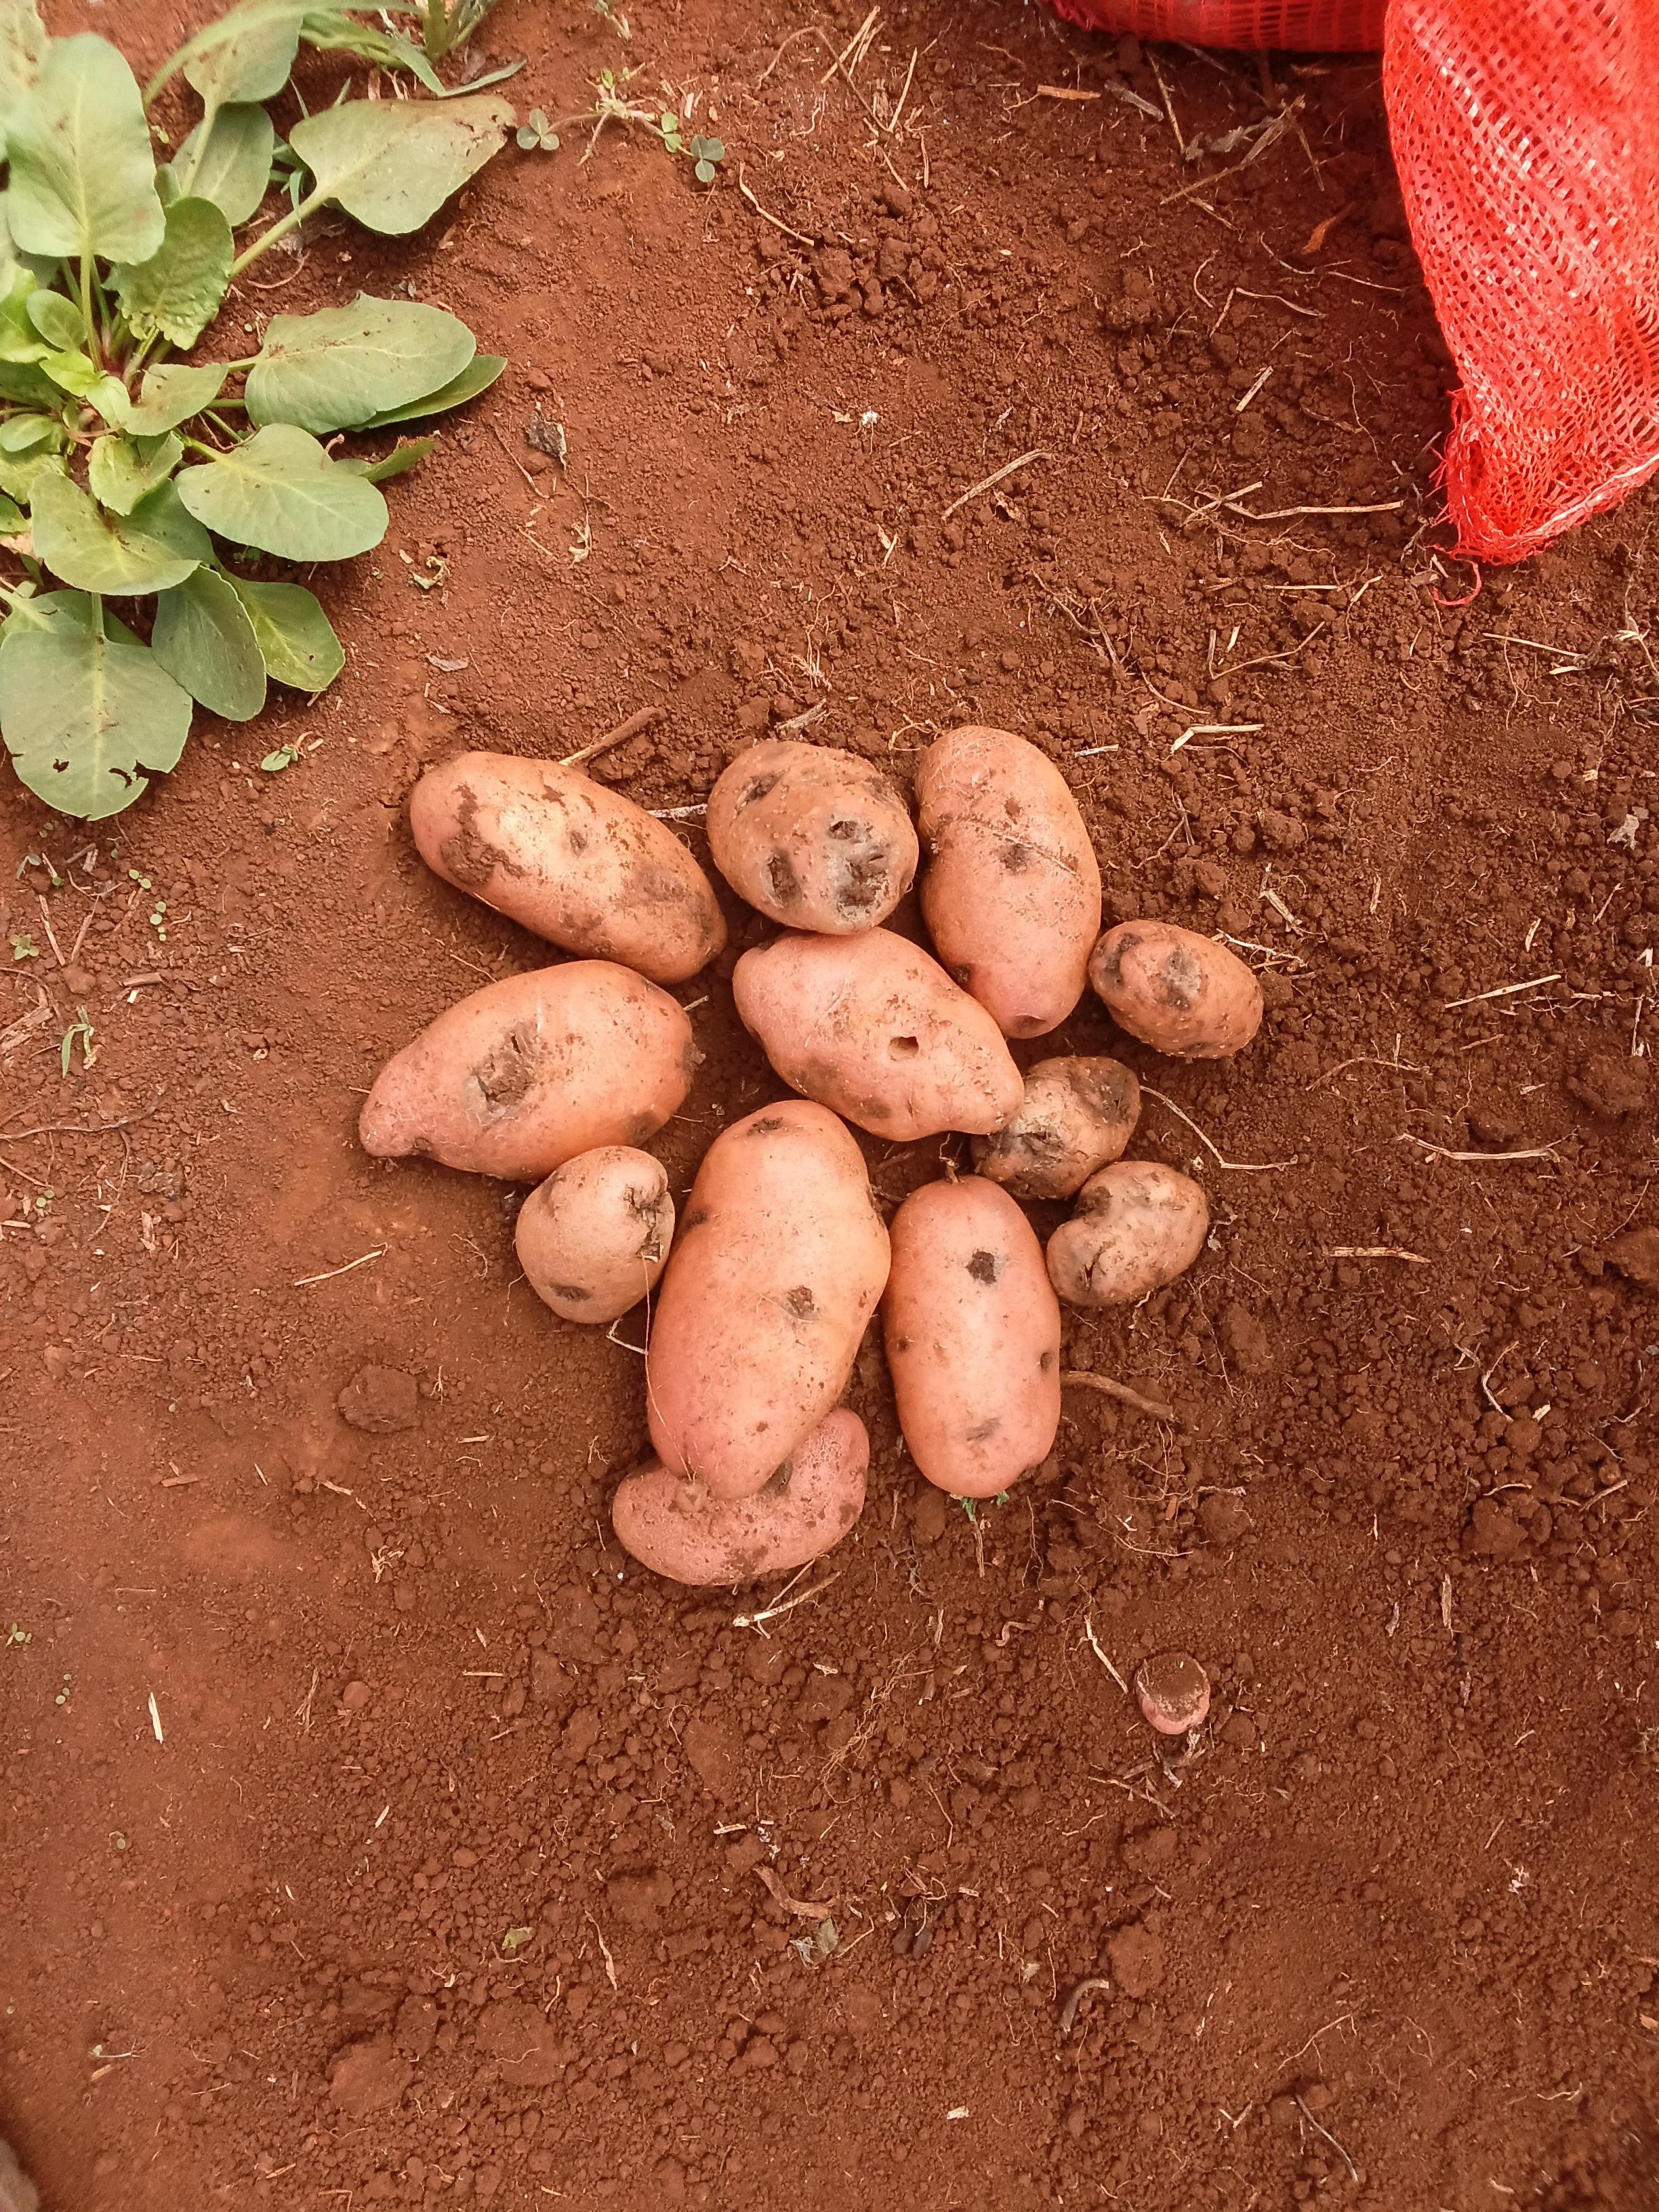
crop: potato
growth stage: harvest
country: Kenya
